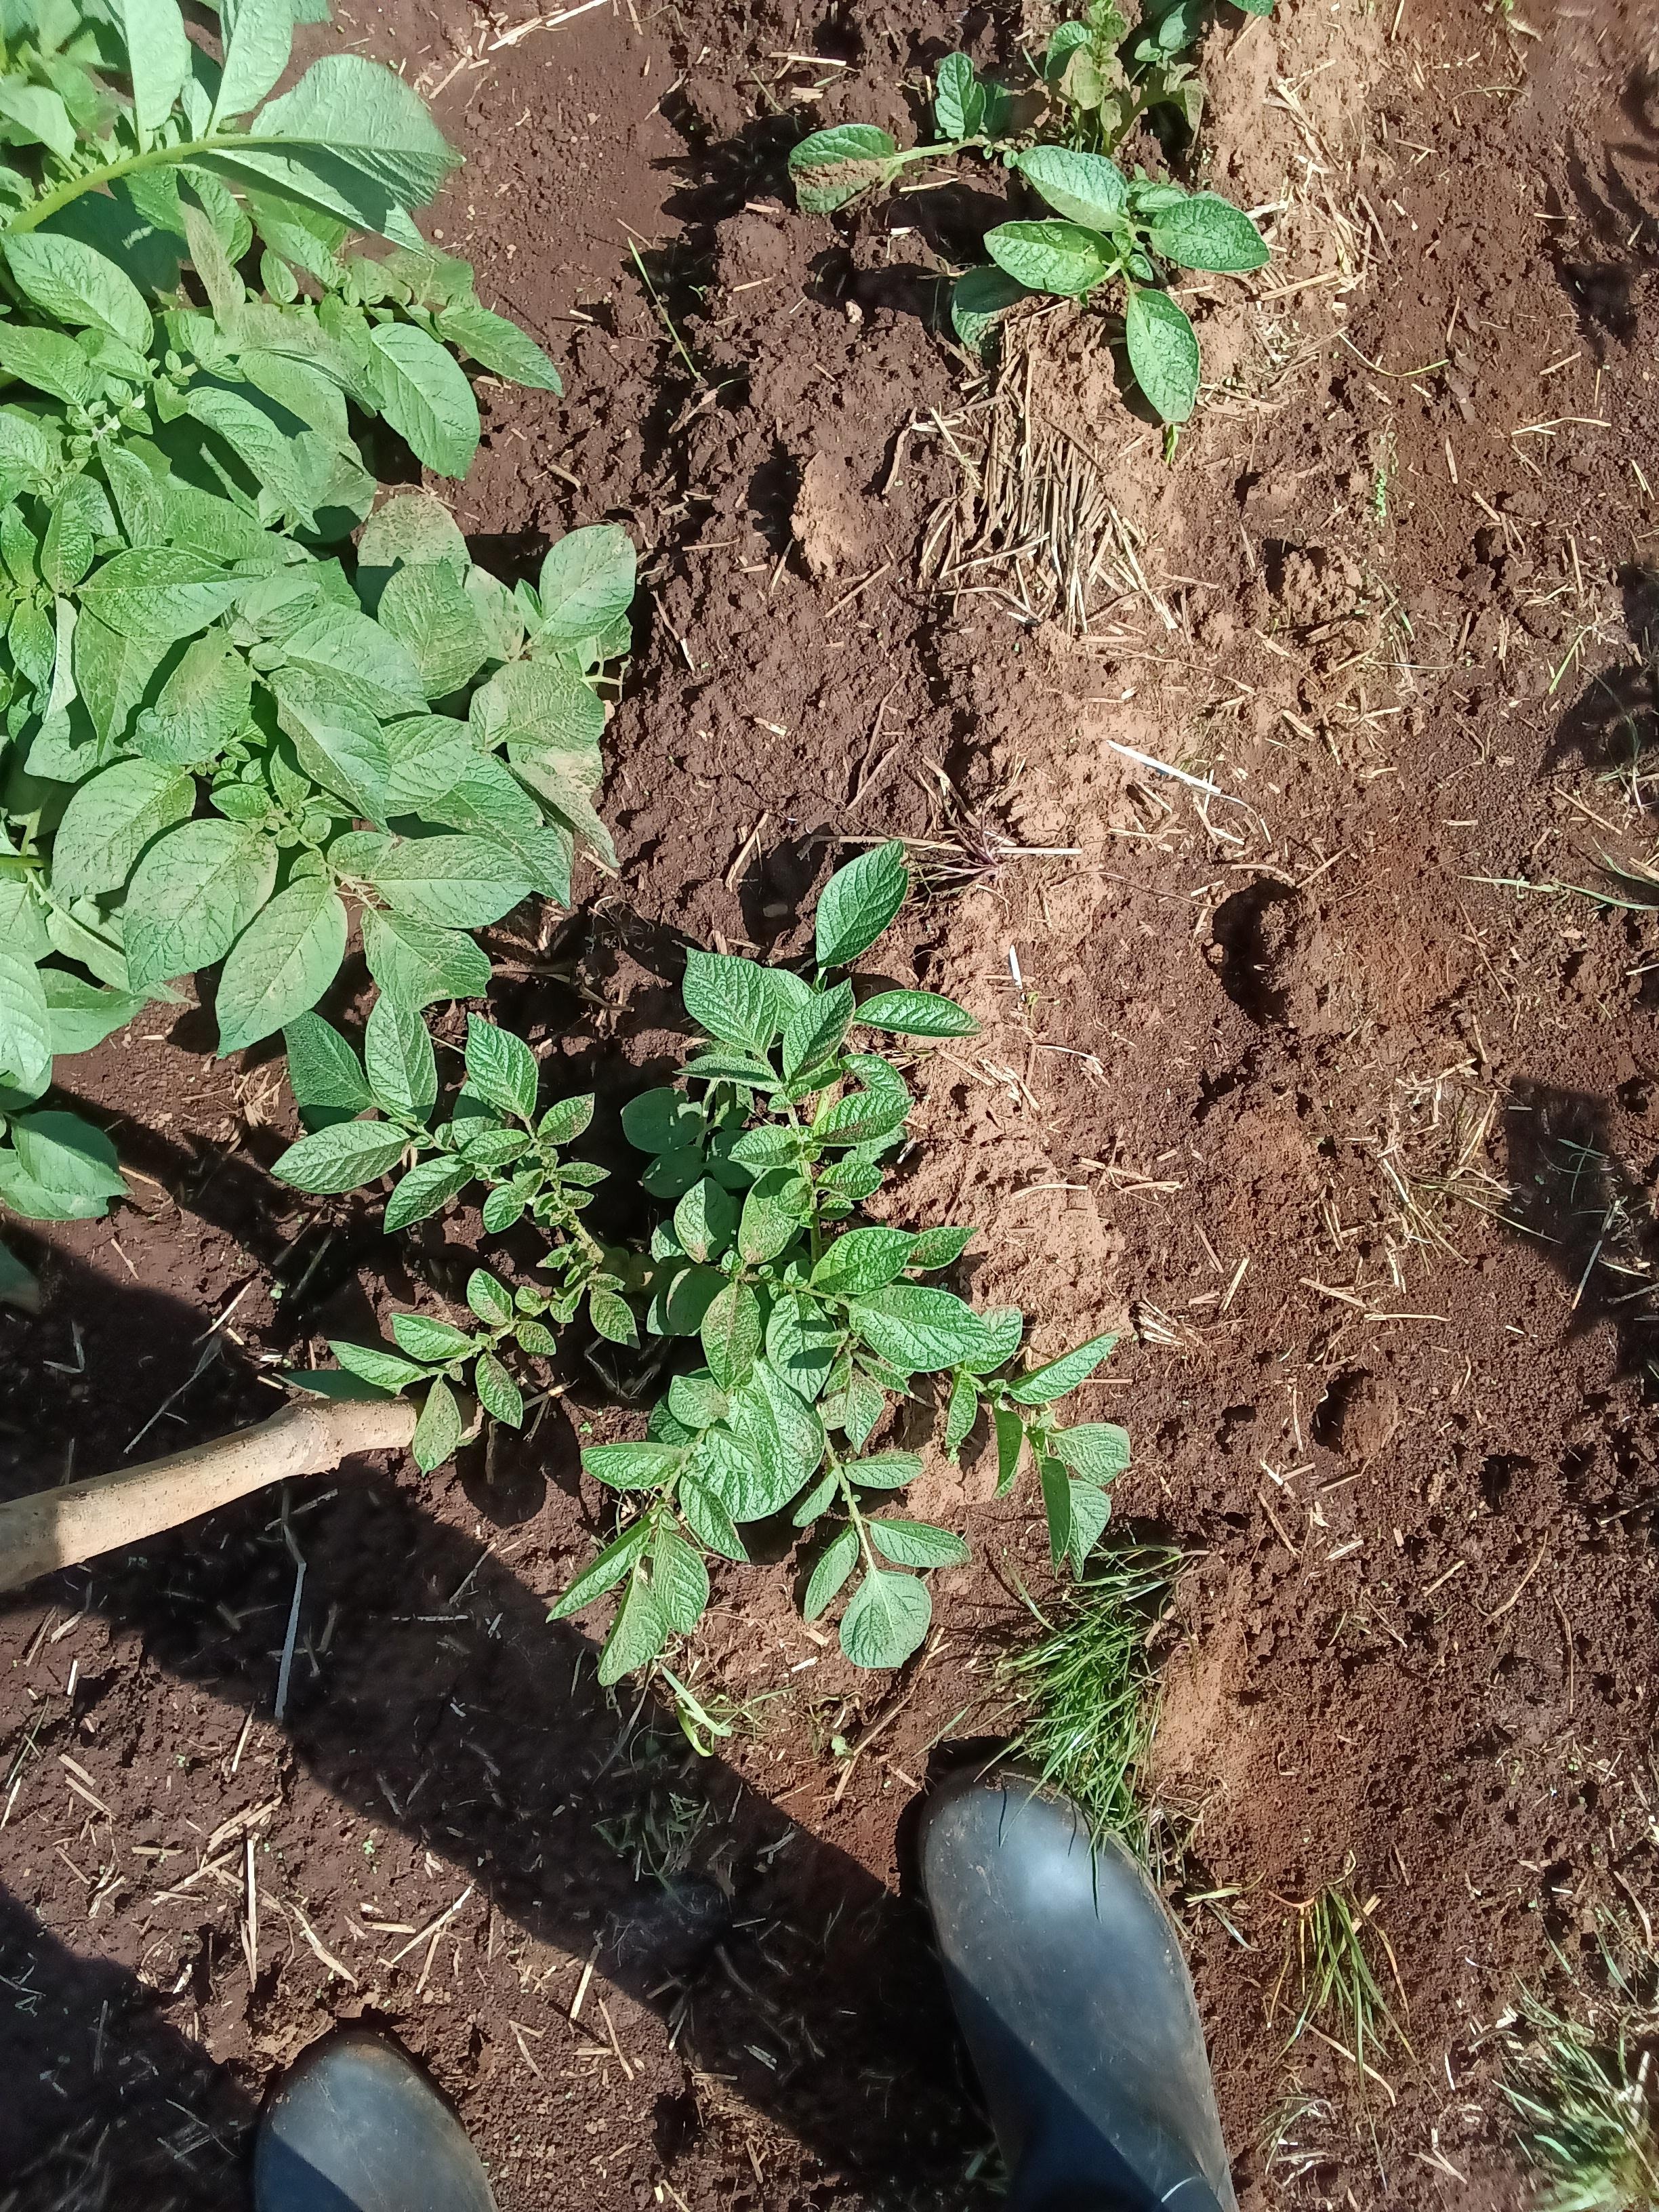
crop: potato
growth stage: vegetative
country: Kenya
